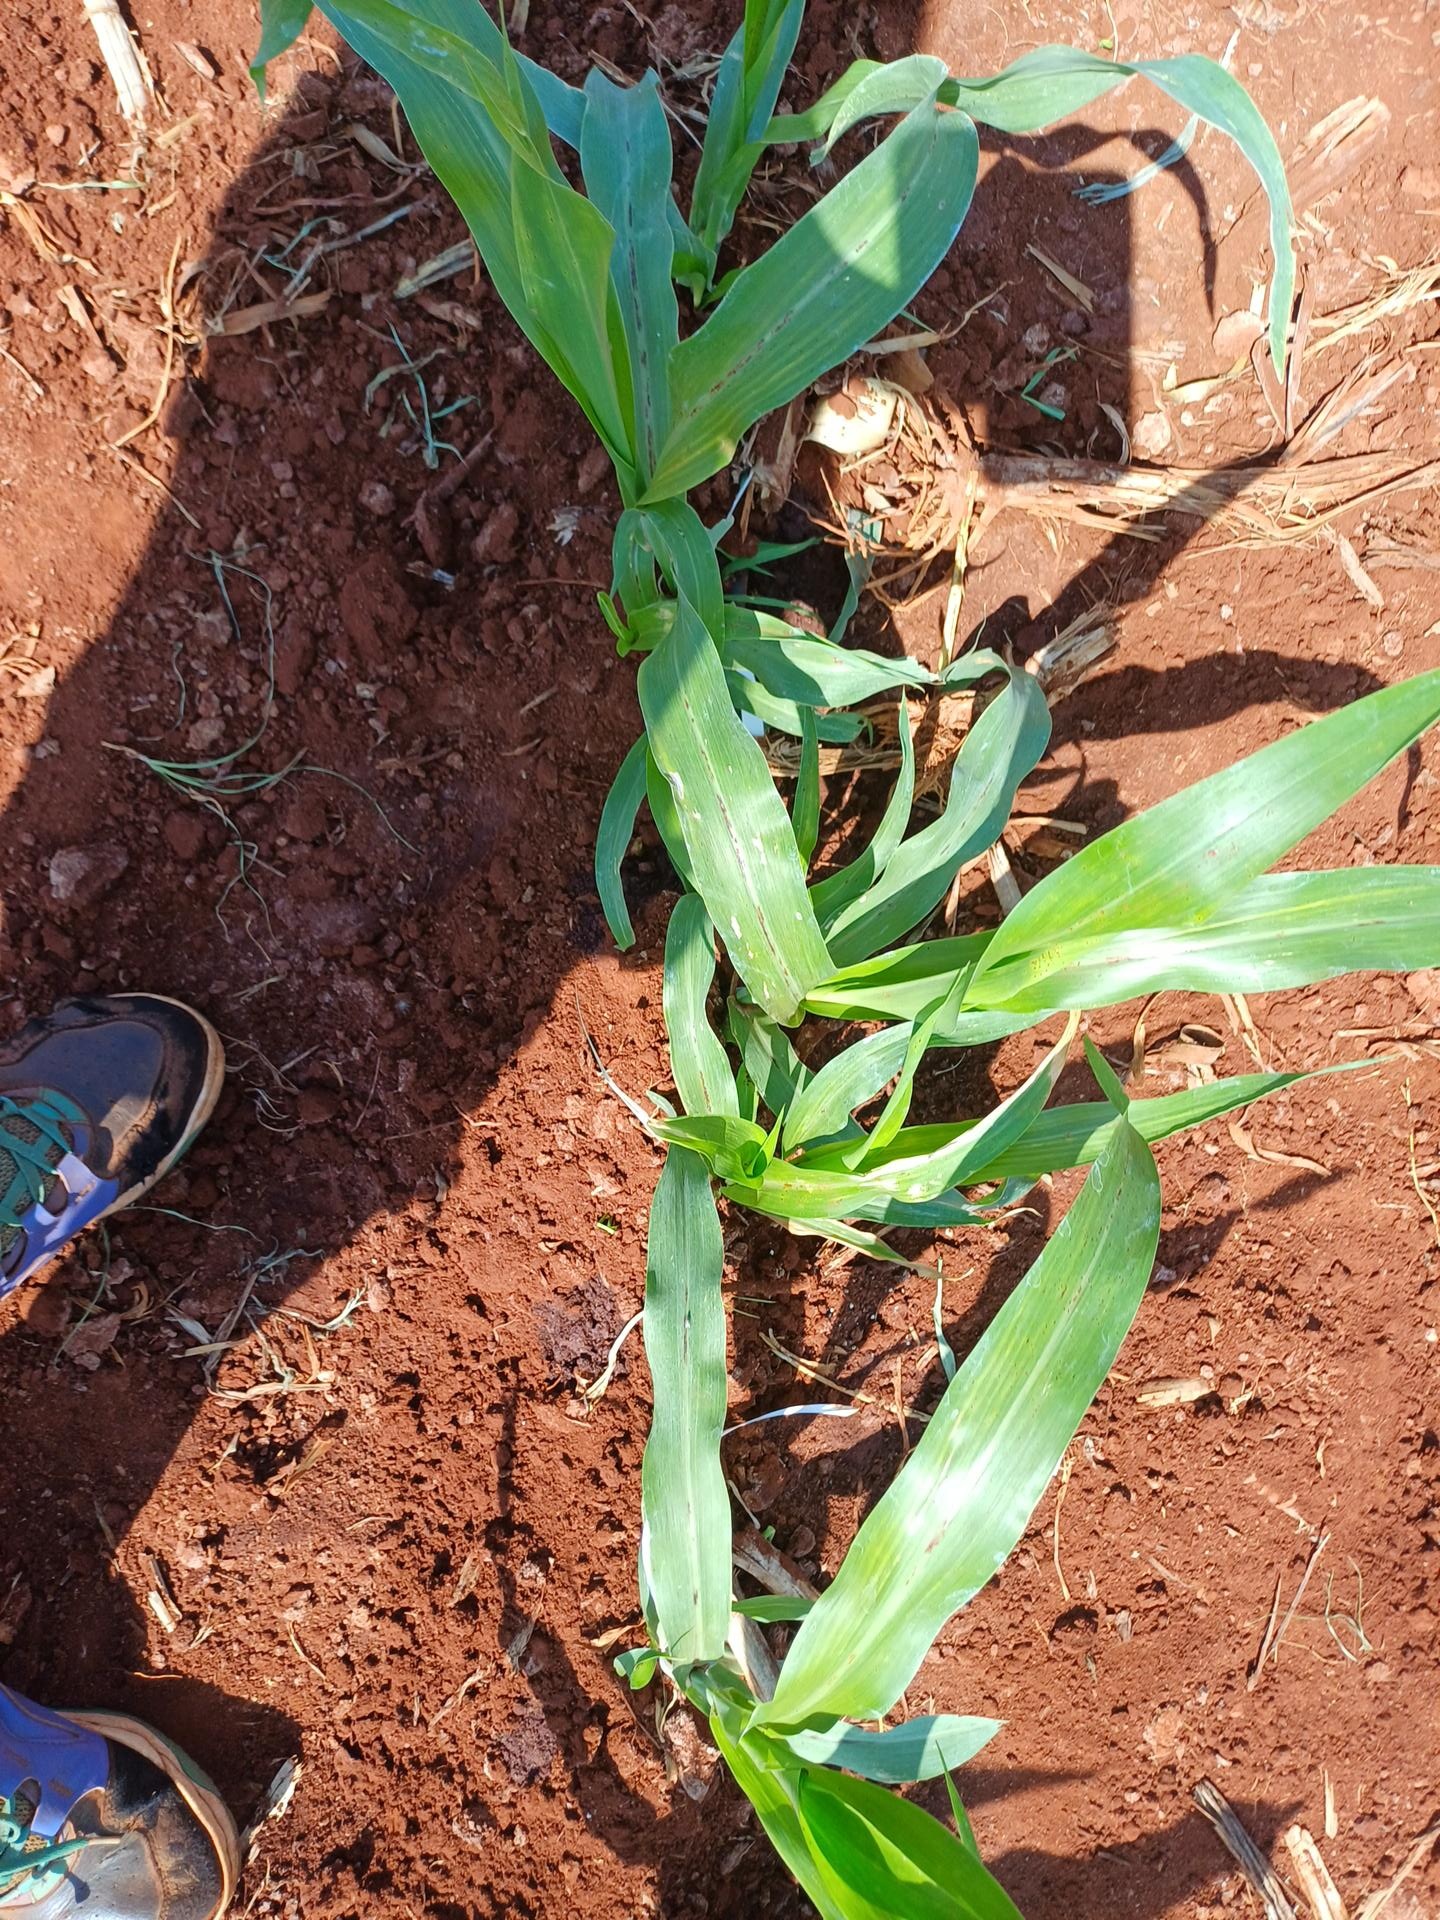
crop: sorghum
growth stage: vegetative
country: Kenya
